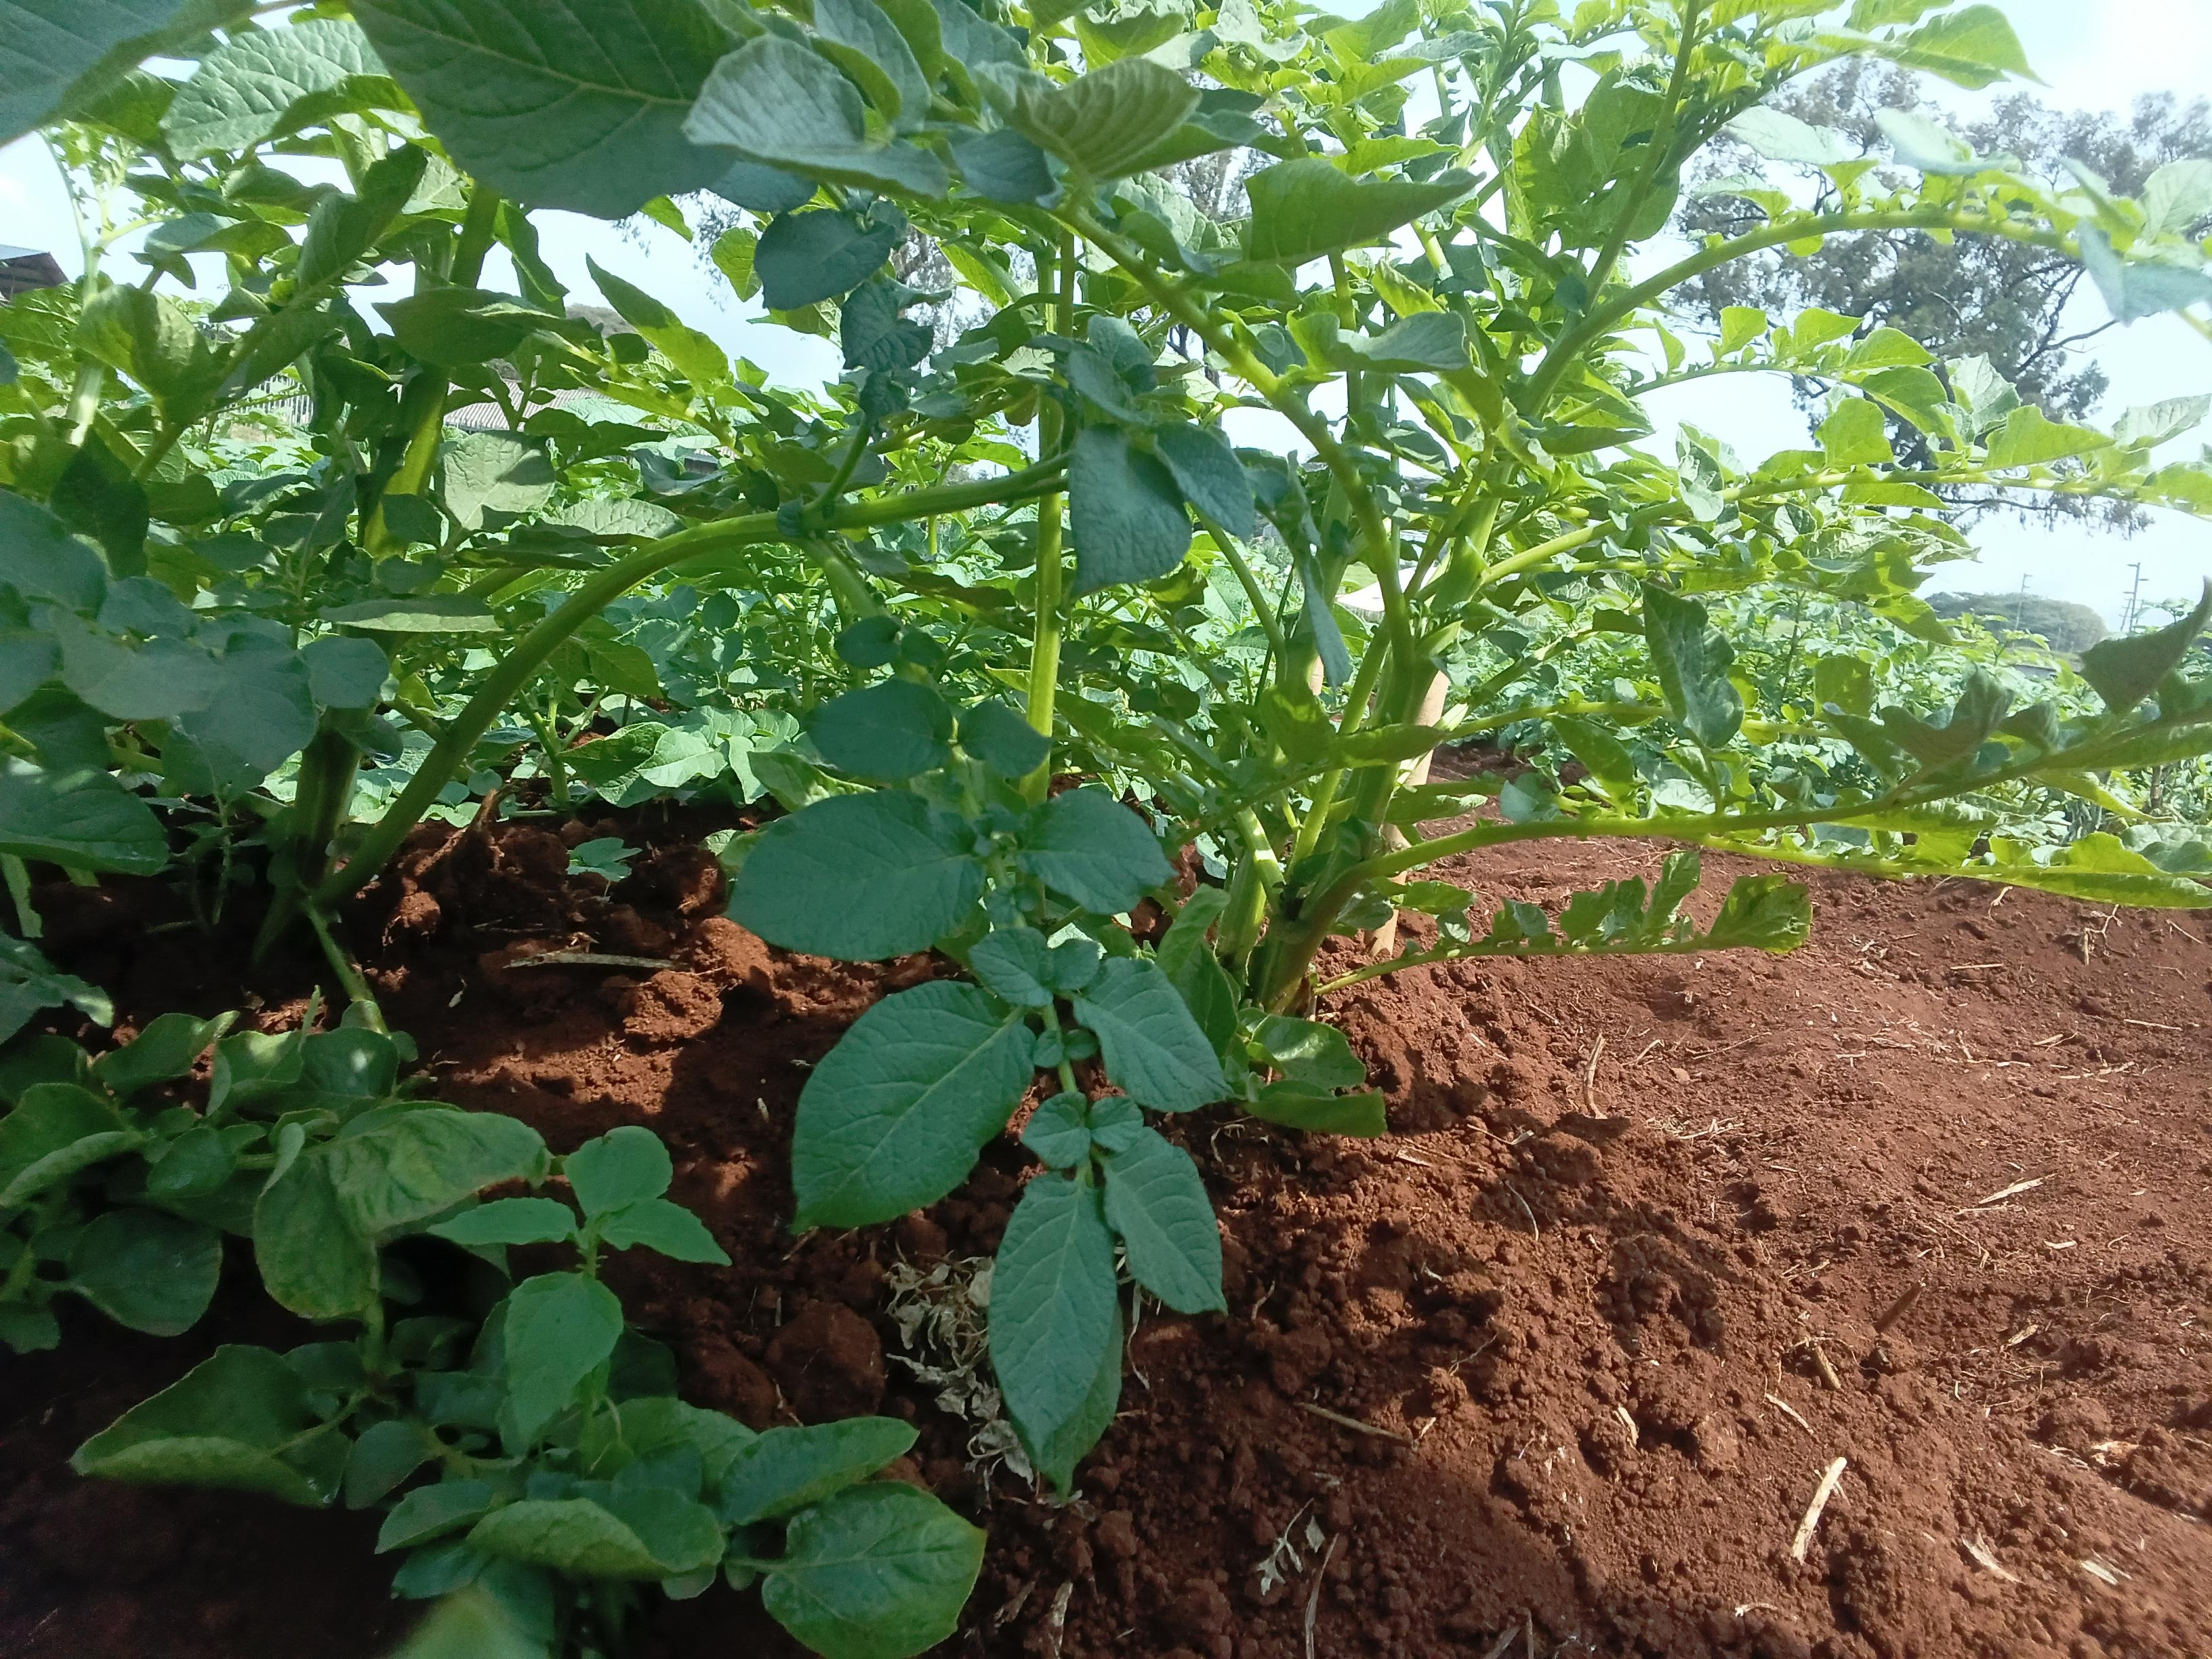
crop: potato
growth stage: vegetative
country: Kenya
